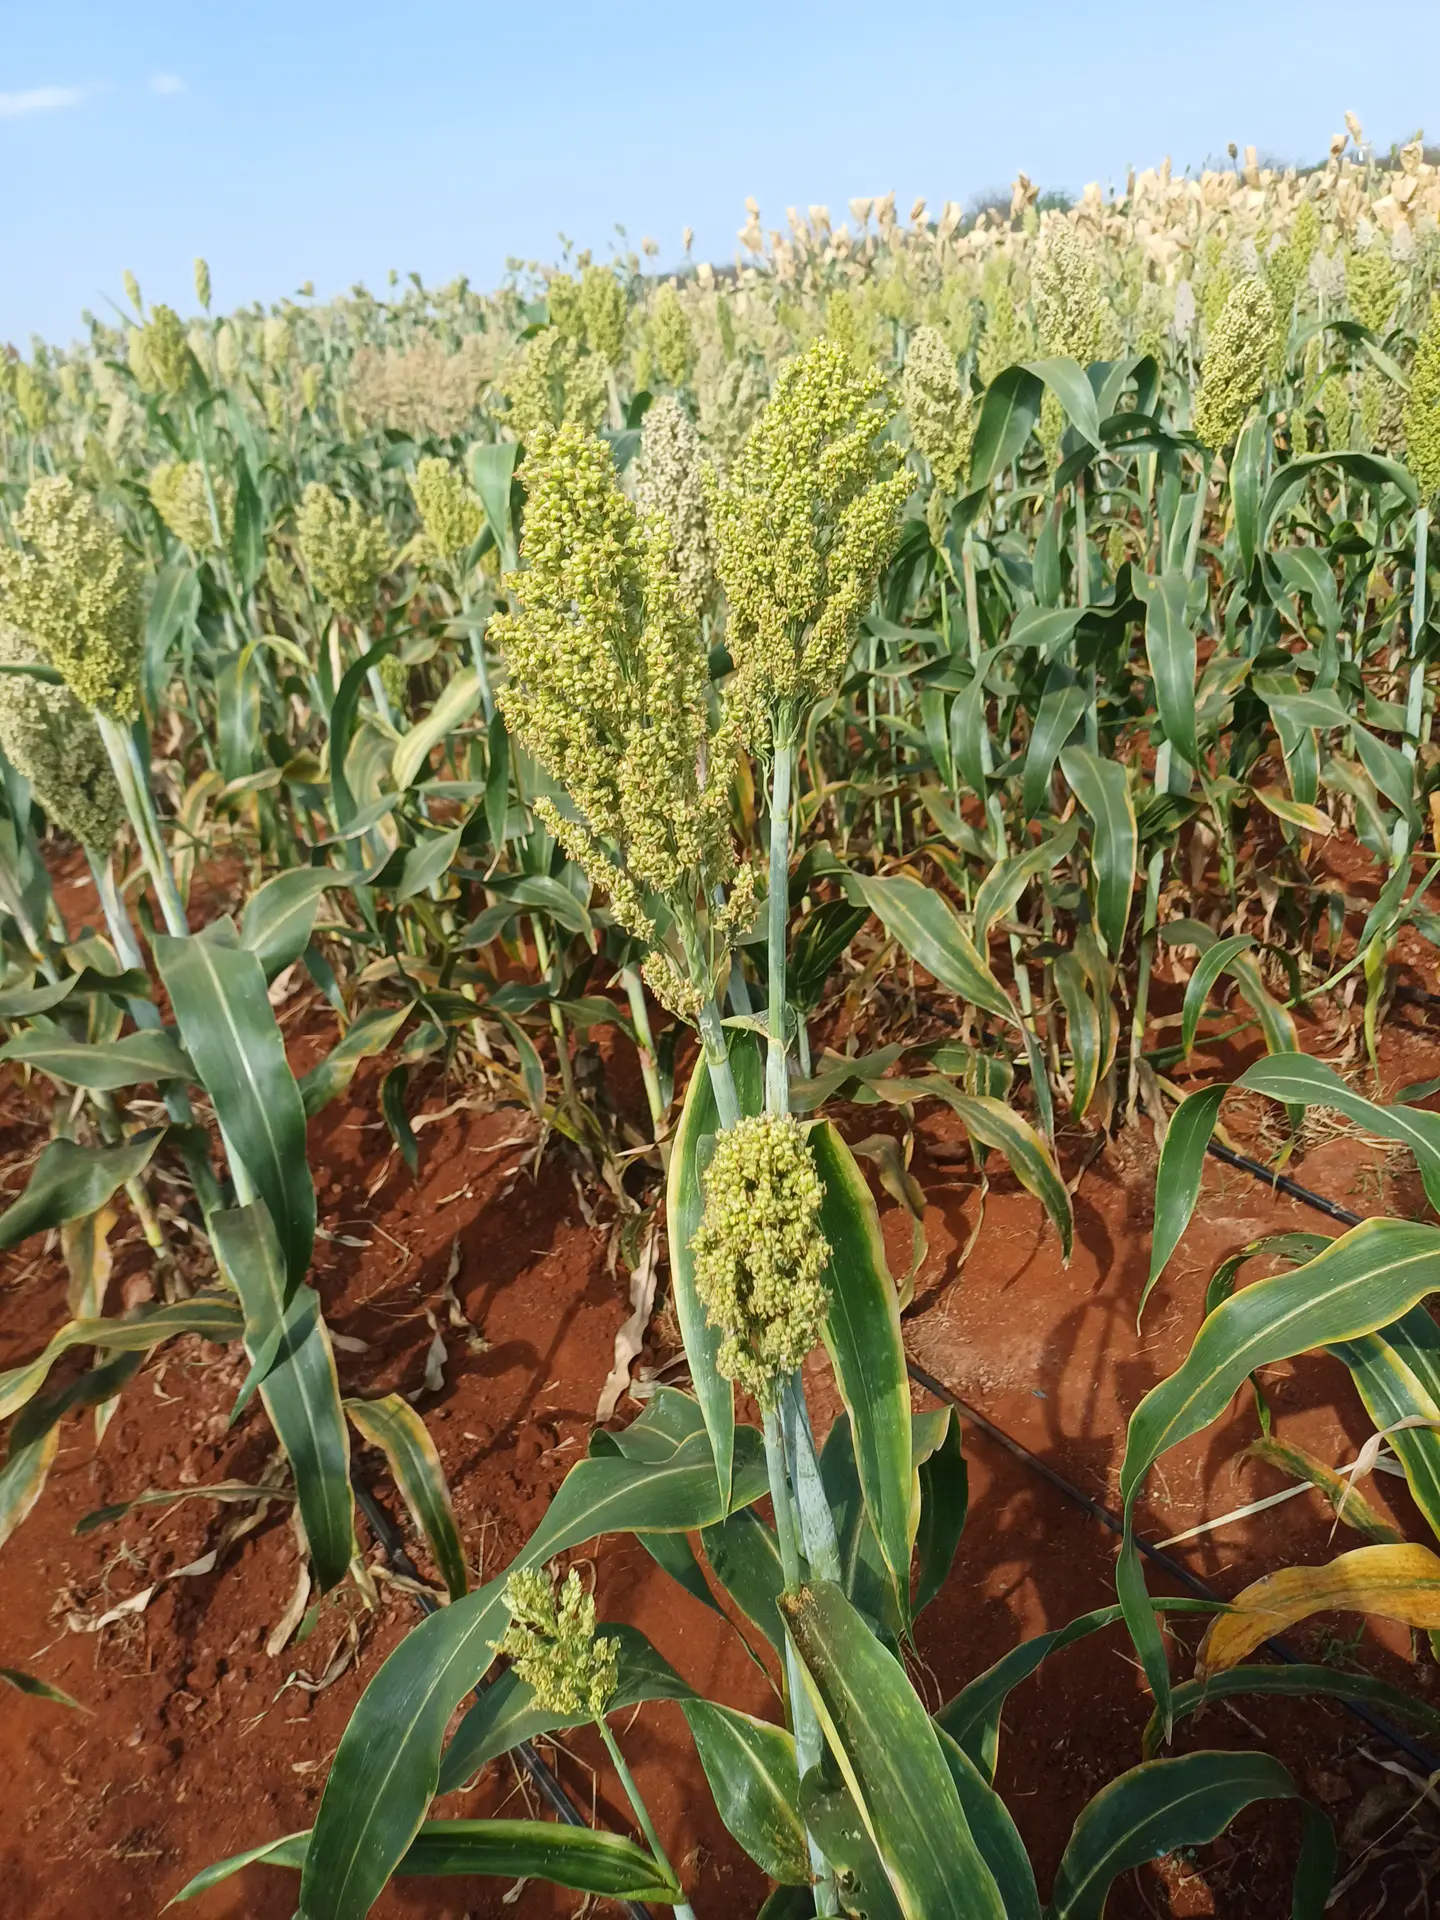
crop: sorghum
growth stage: filling grain
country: Kenya
